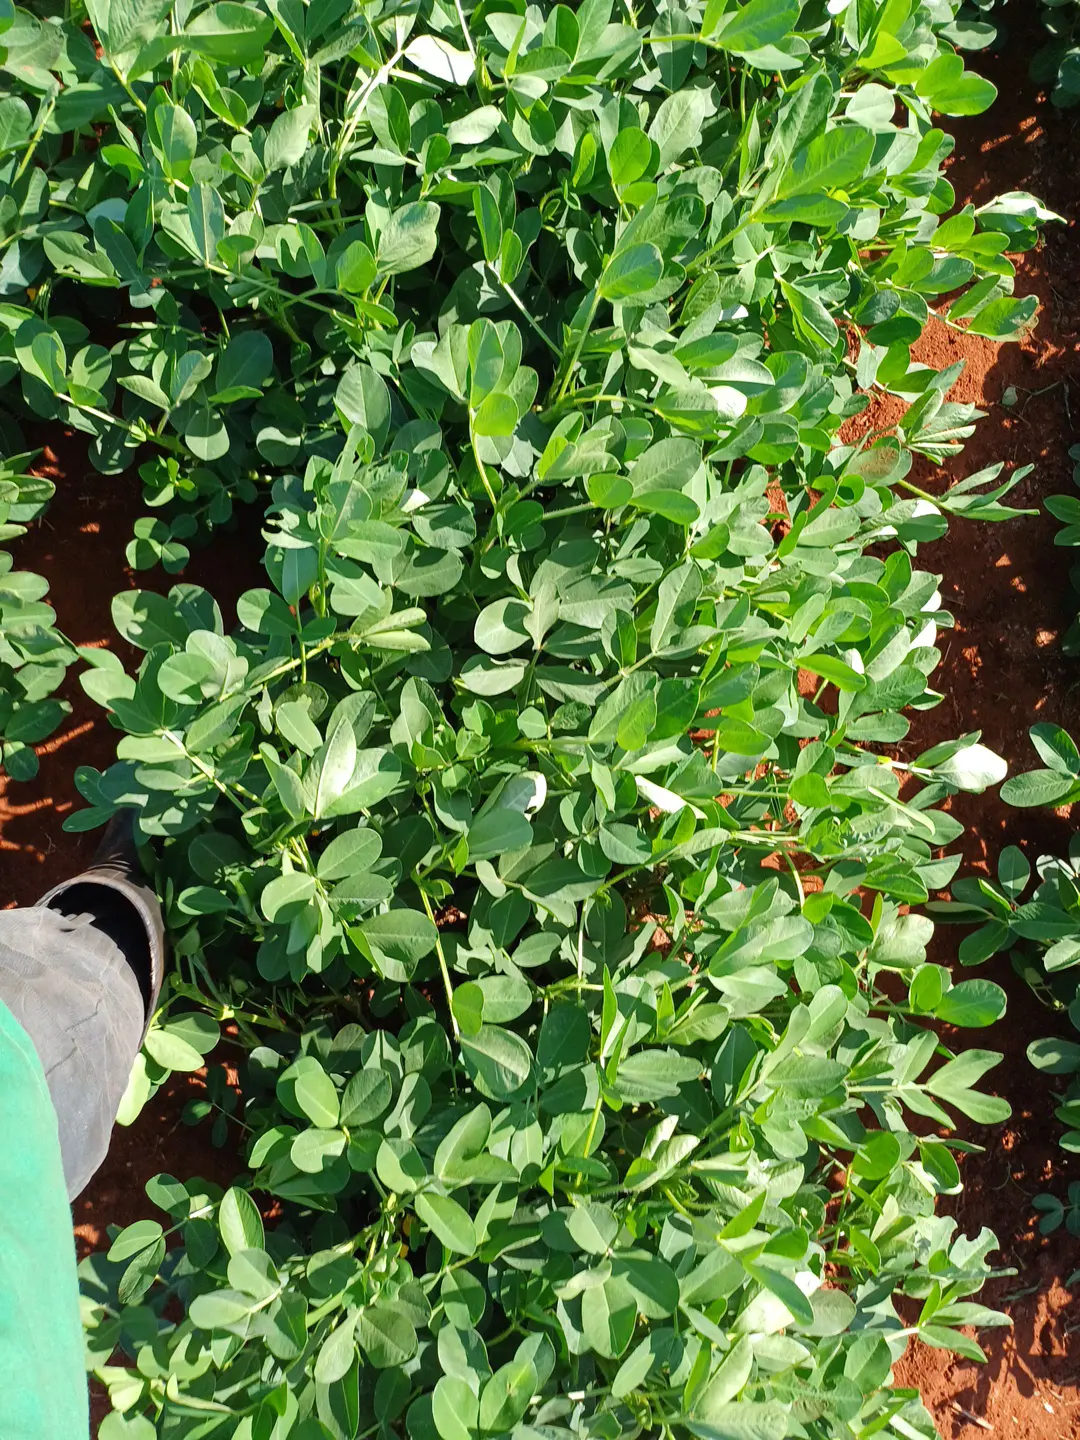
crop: groundnut
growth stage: flowering
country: Kenya
